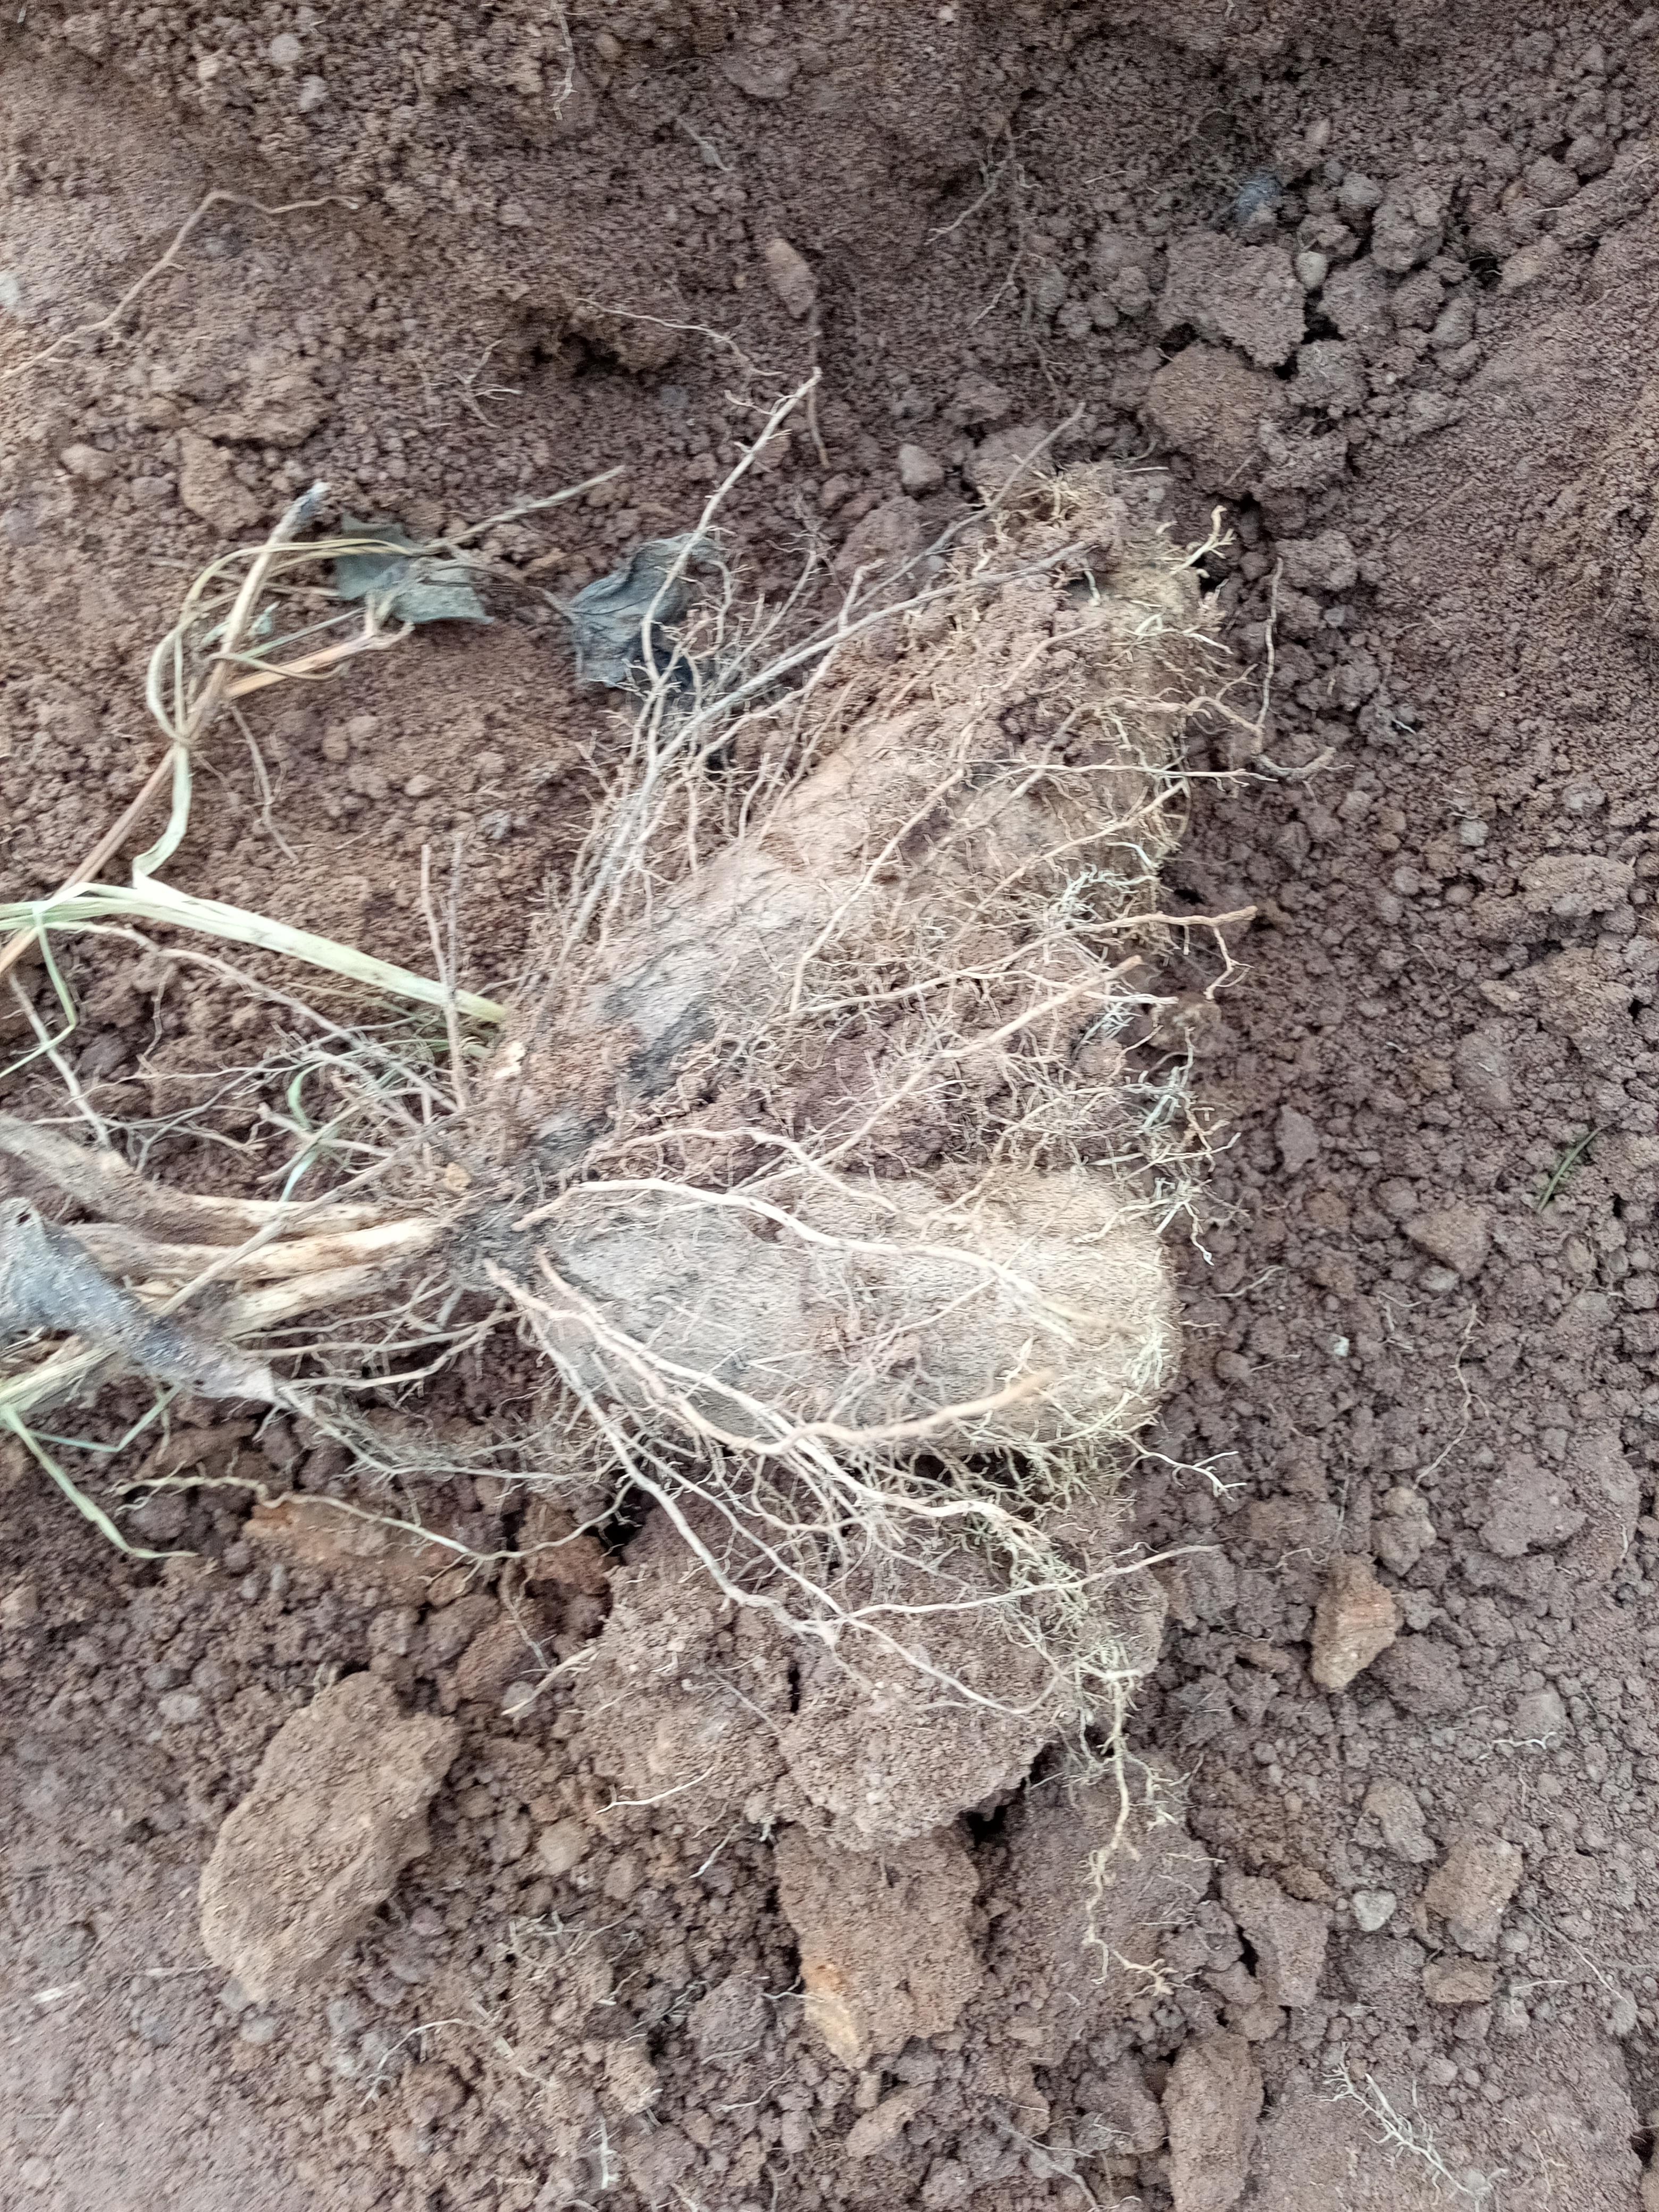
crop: yam
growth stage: harvest
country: Nigeria
